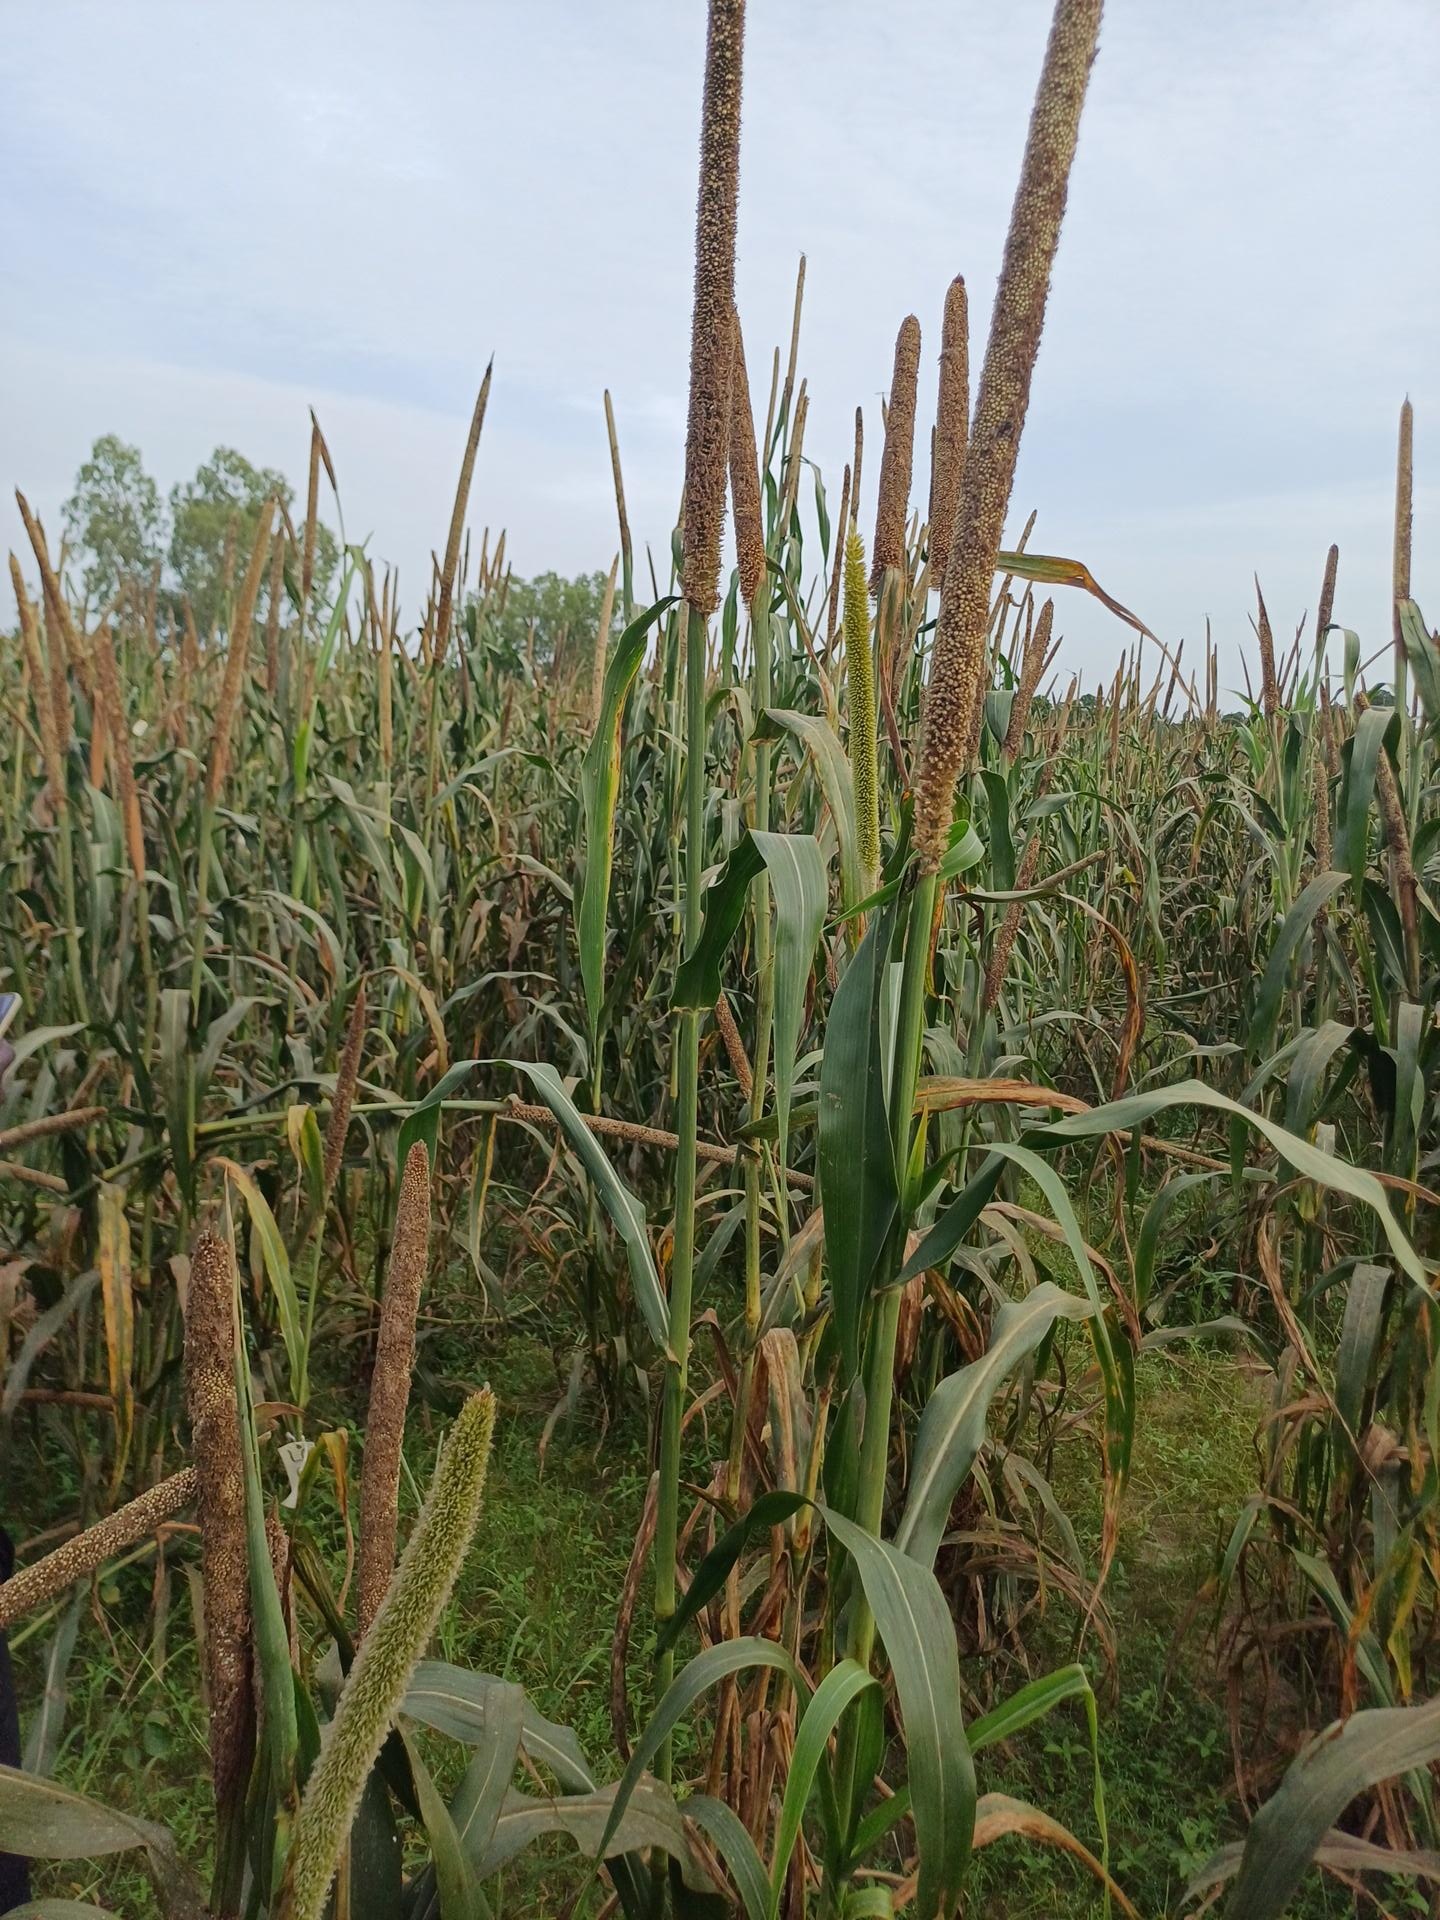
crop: pearl millet
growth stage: filling grain
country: Senegal
